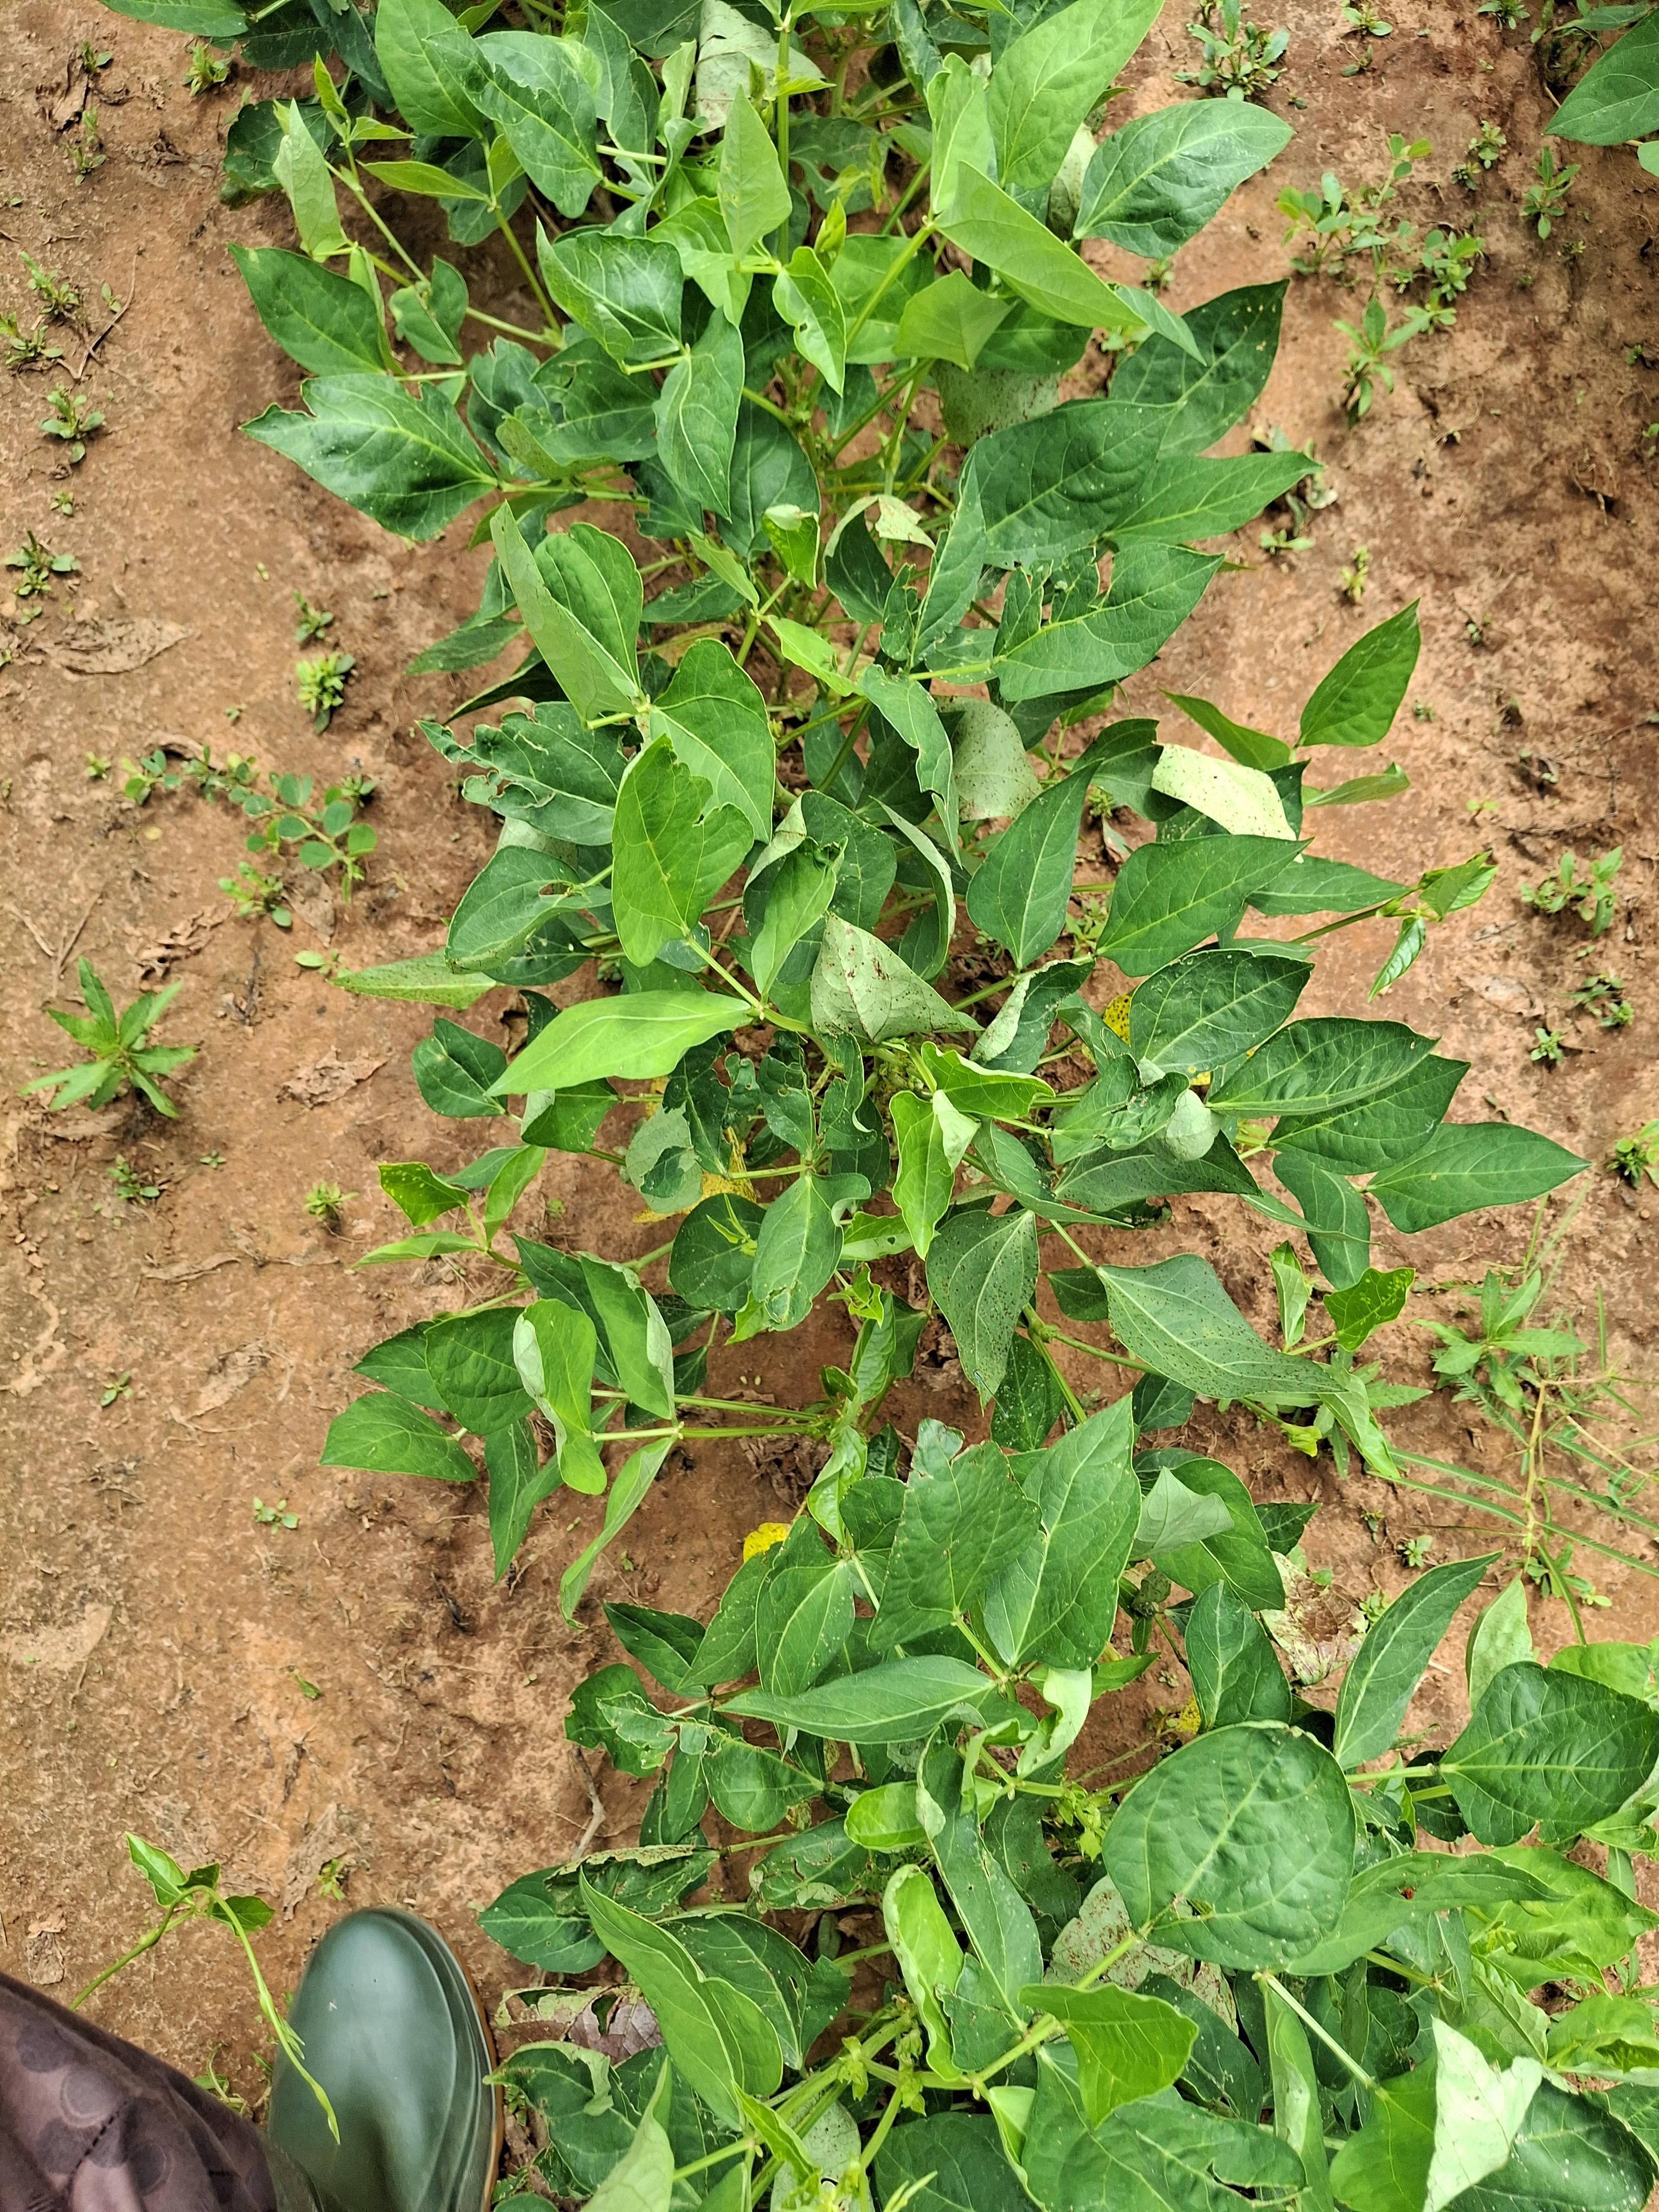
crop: cowpea
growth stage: flowering
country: Nigeria
